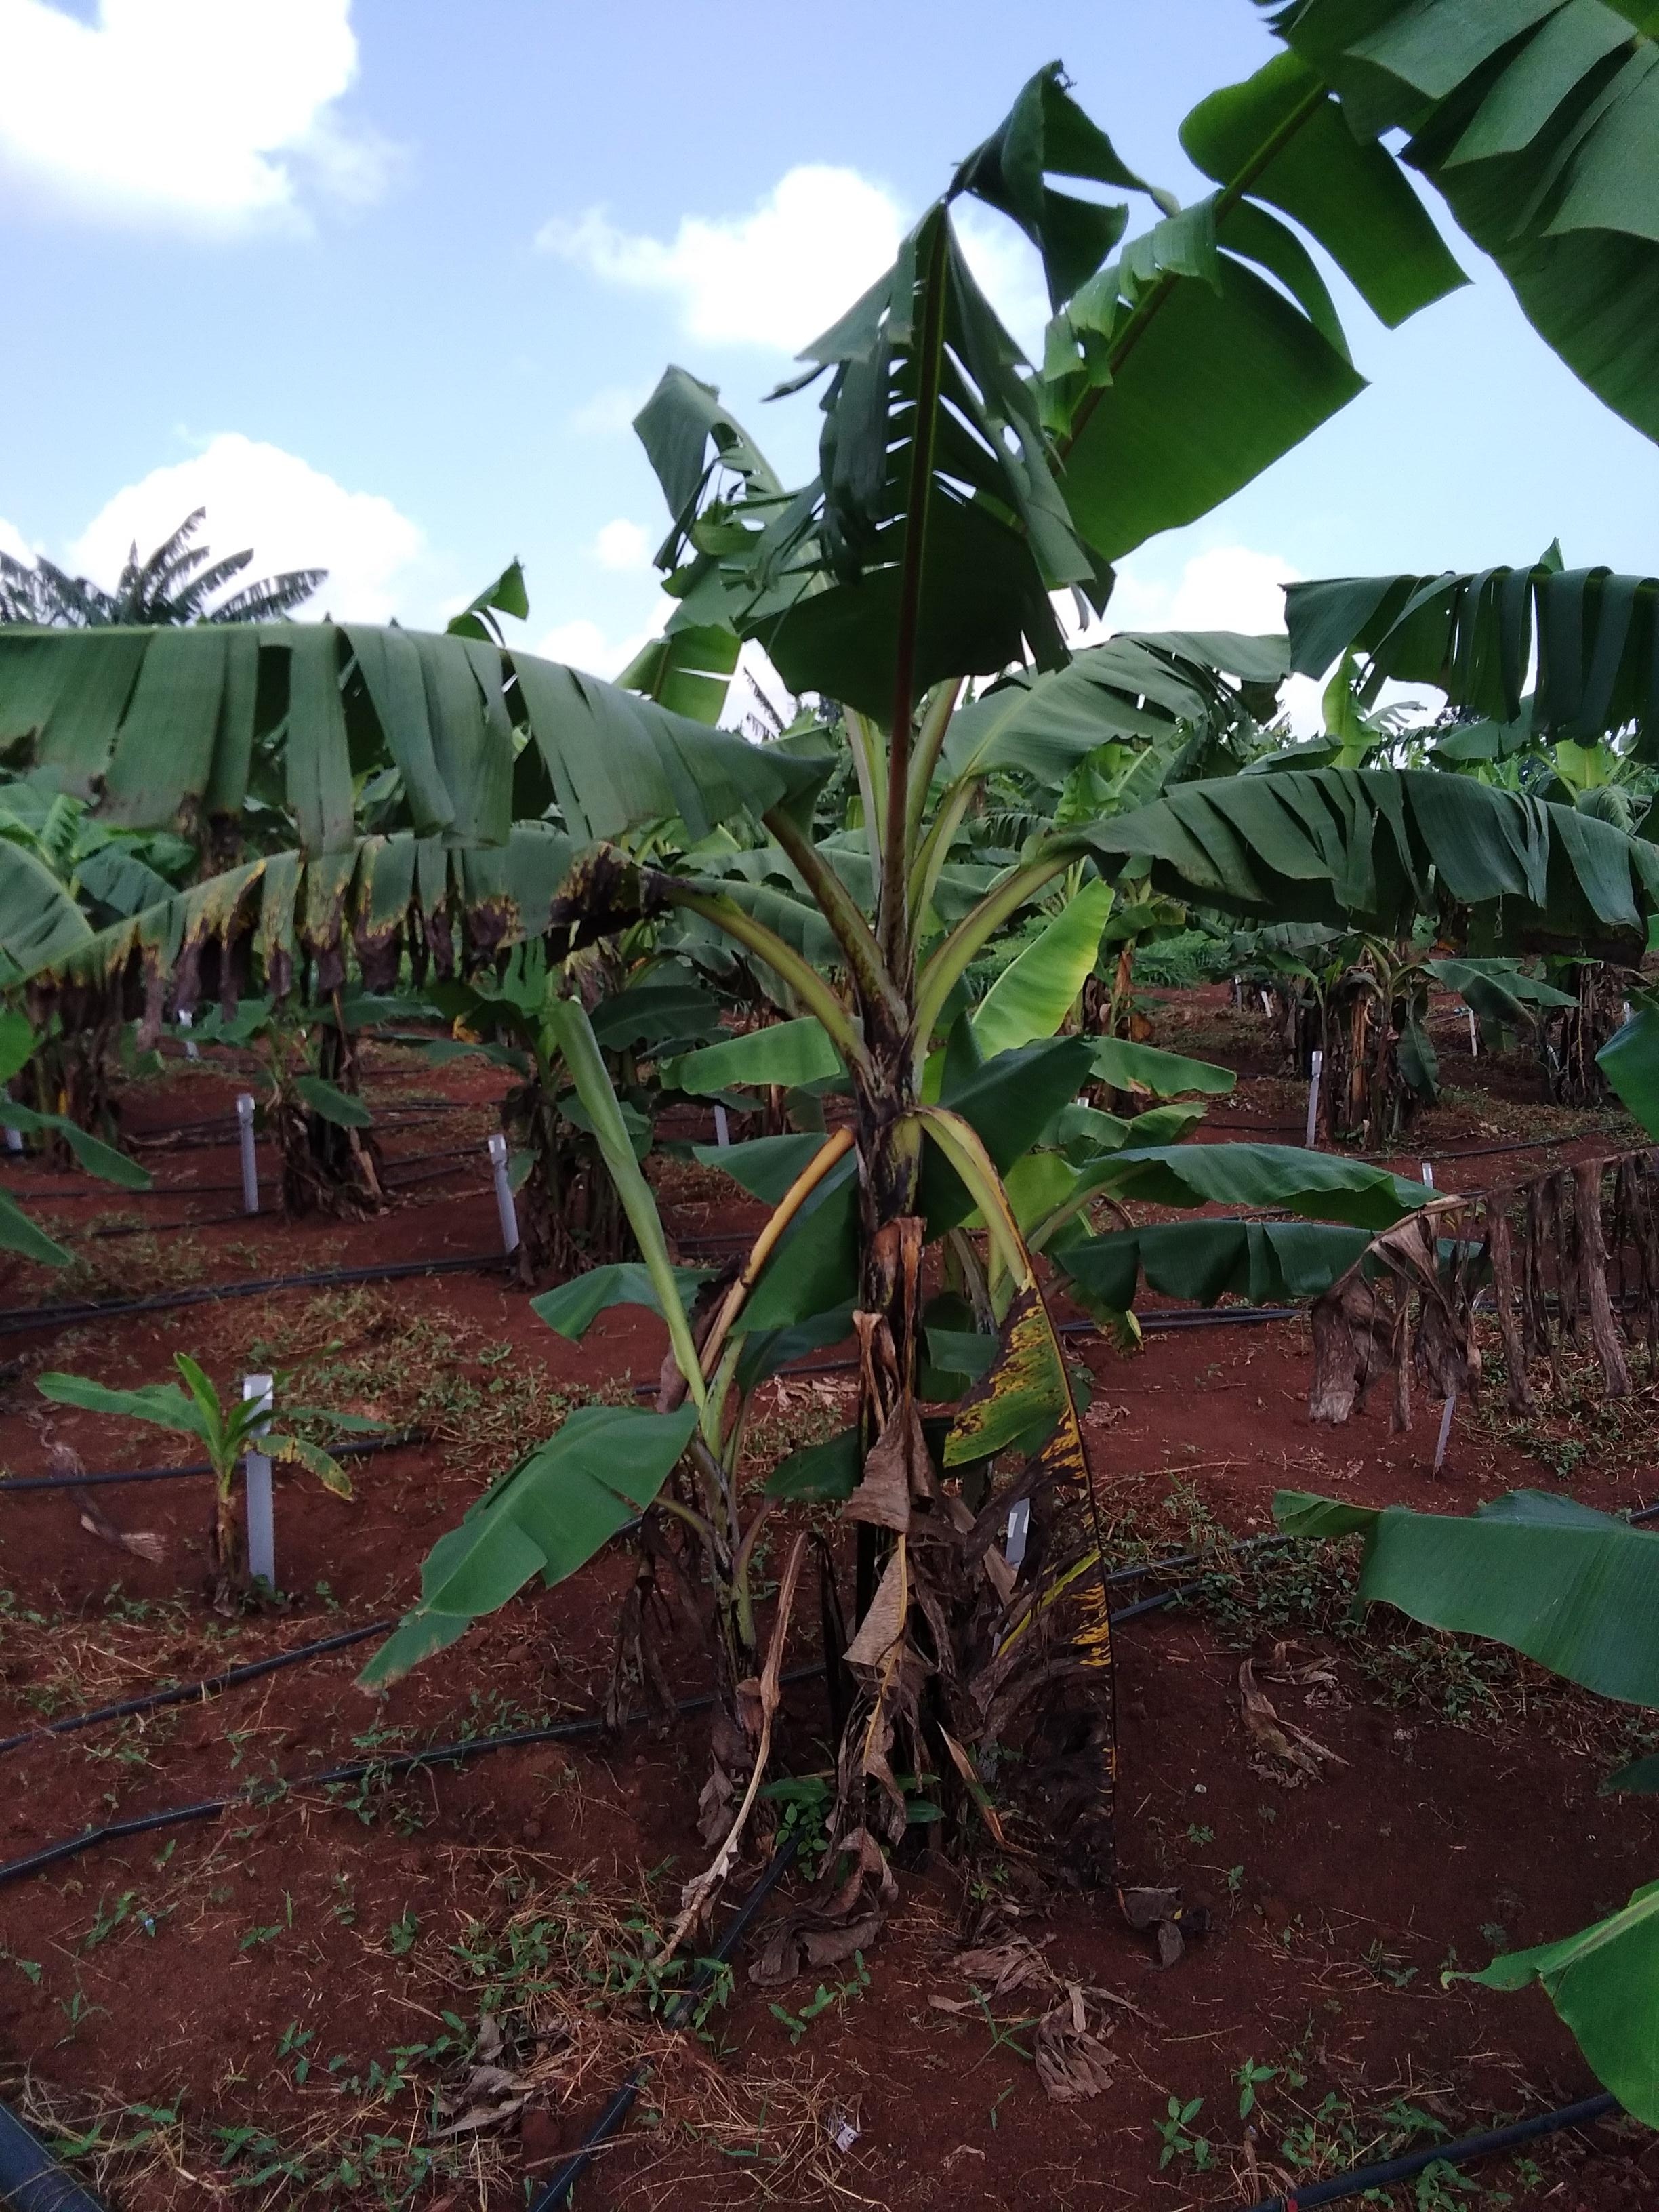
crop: banana
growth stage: vegetative
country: Tanzania
